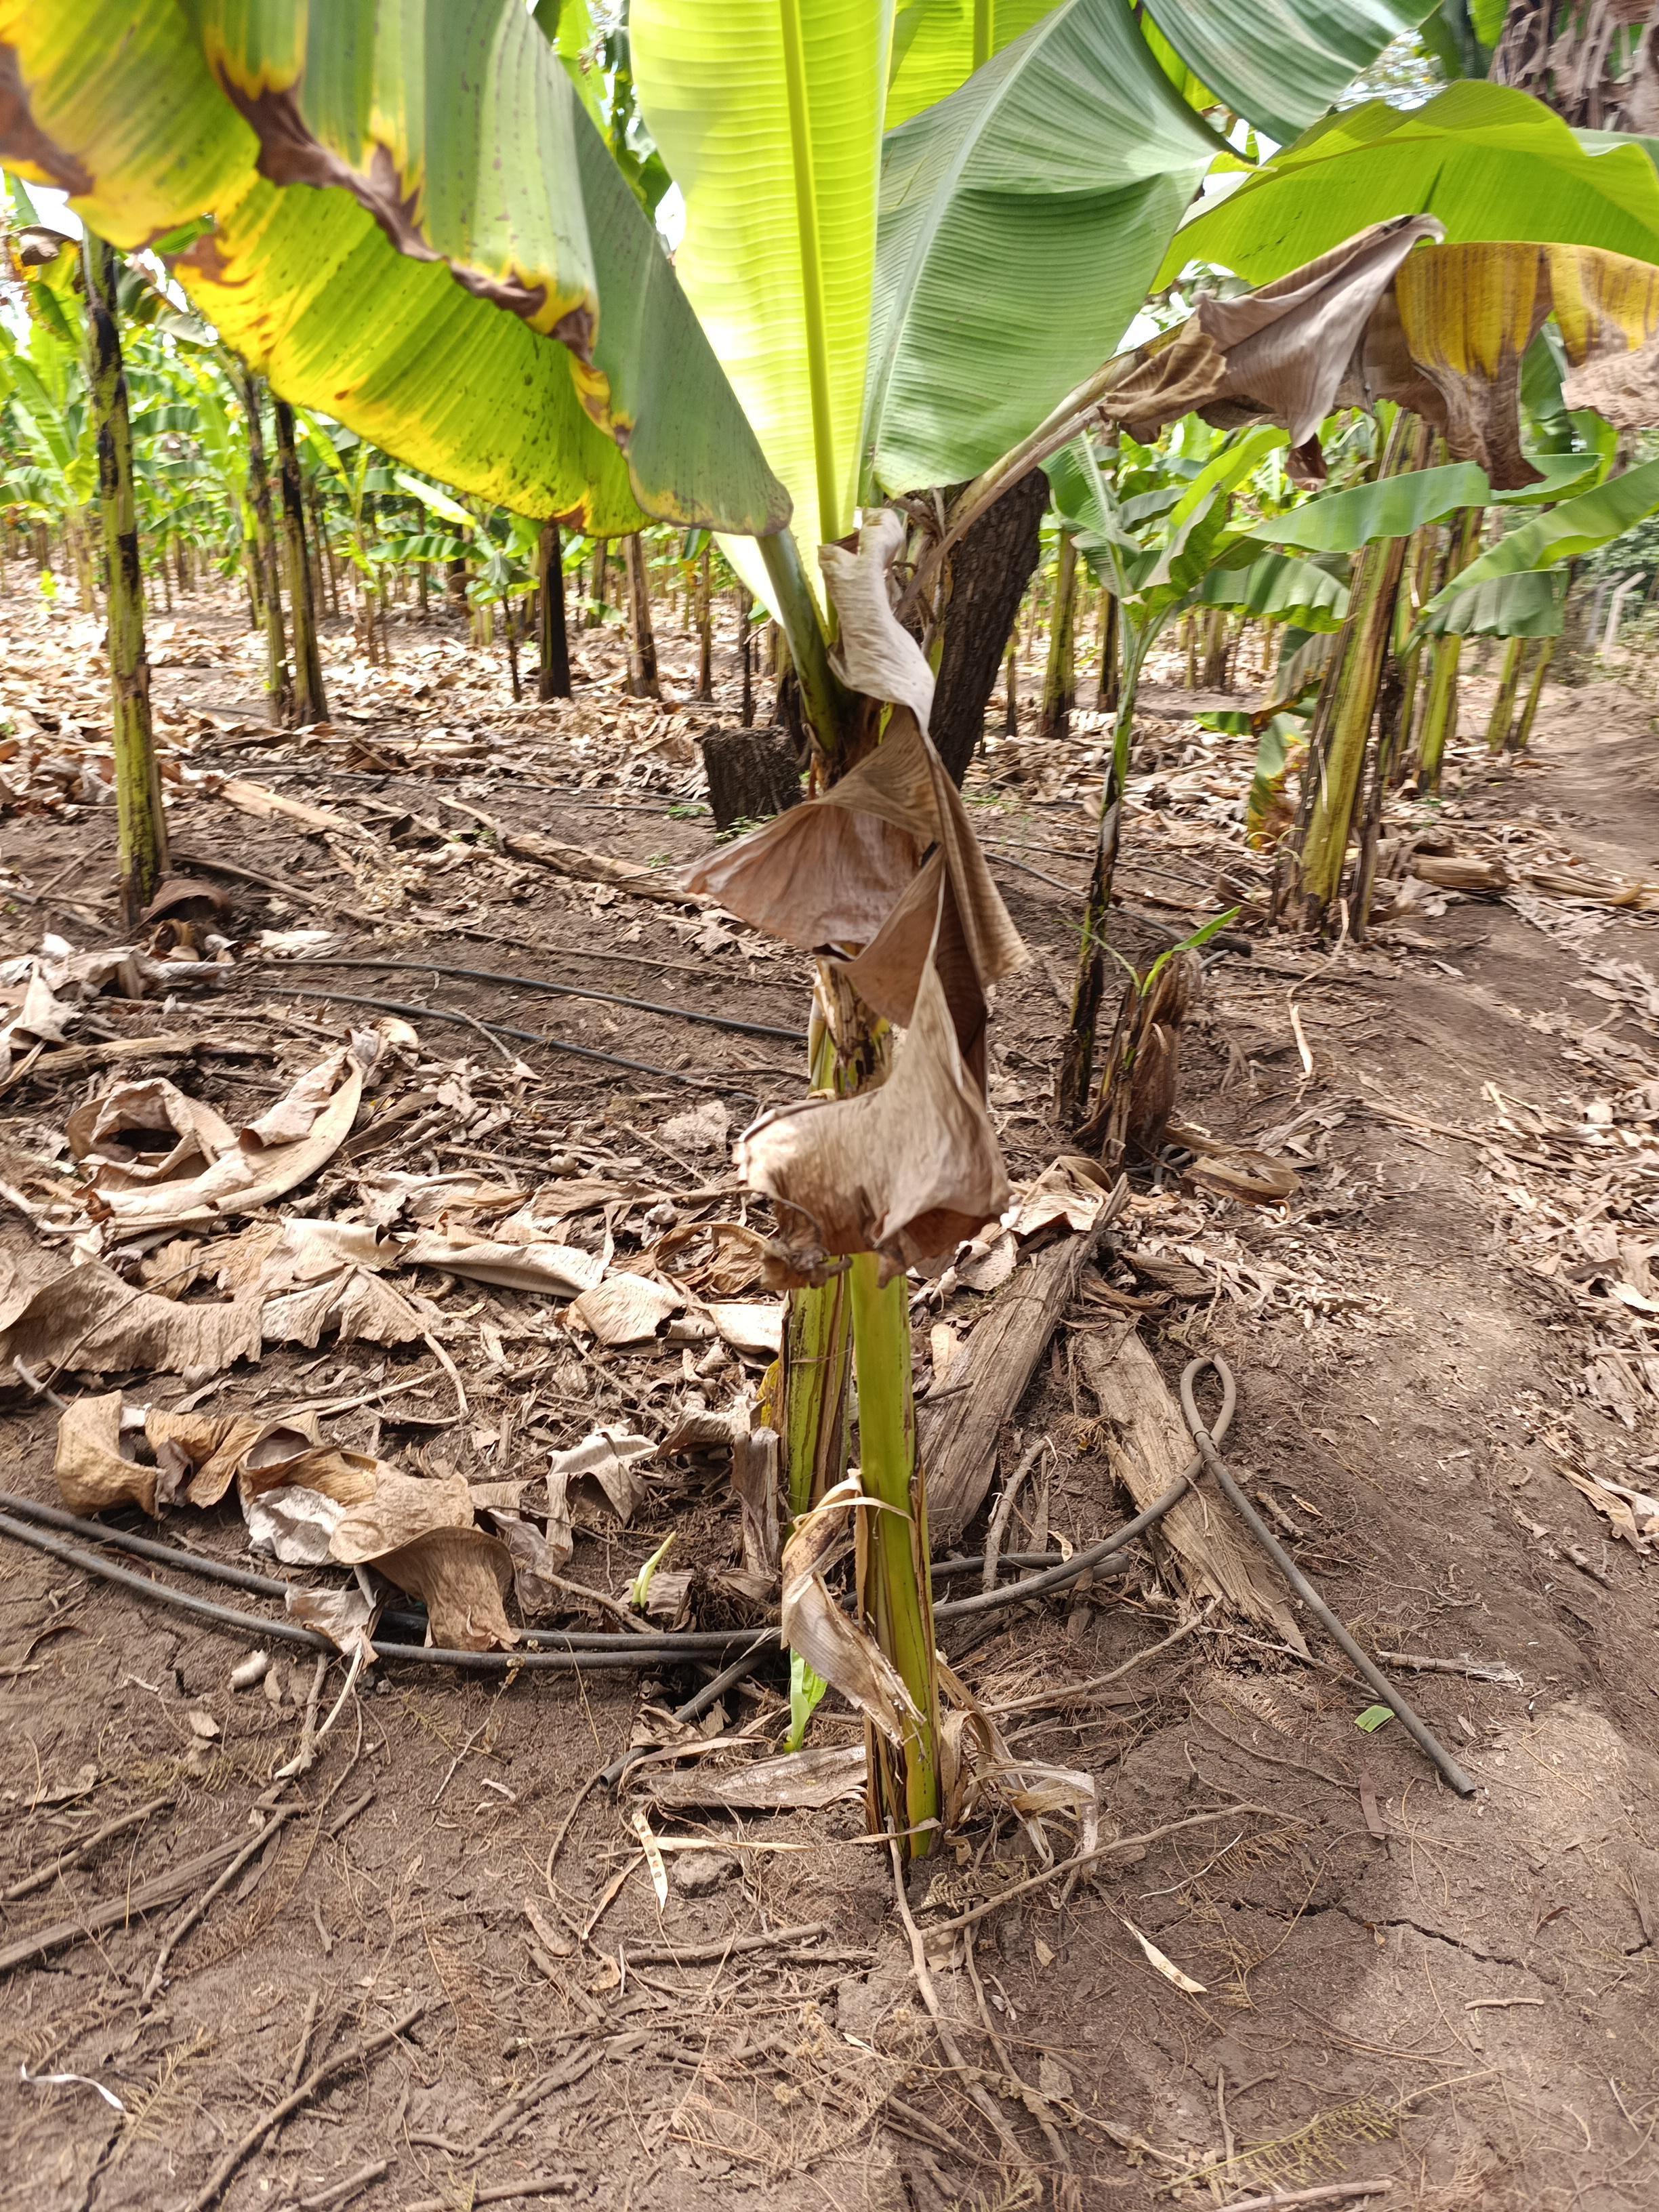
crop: banana
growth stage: vegetative
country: Tanzania
